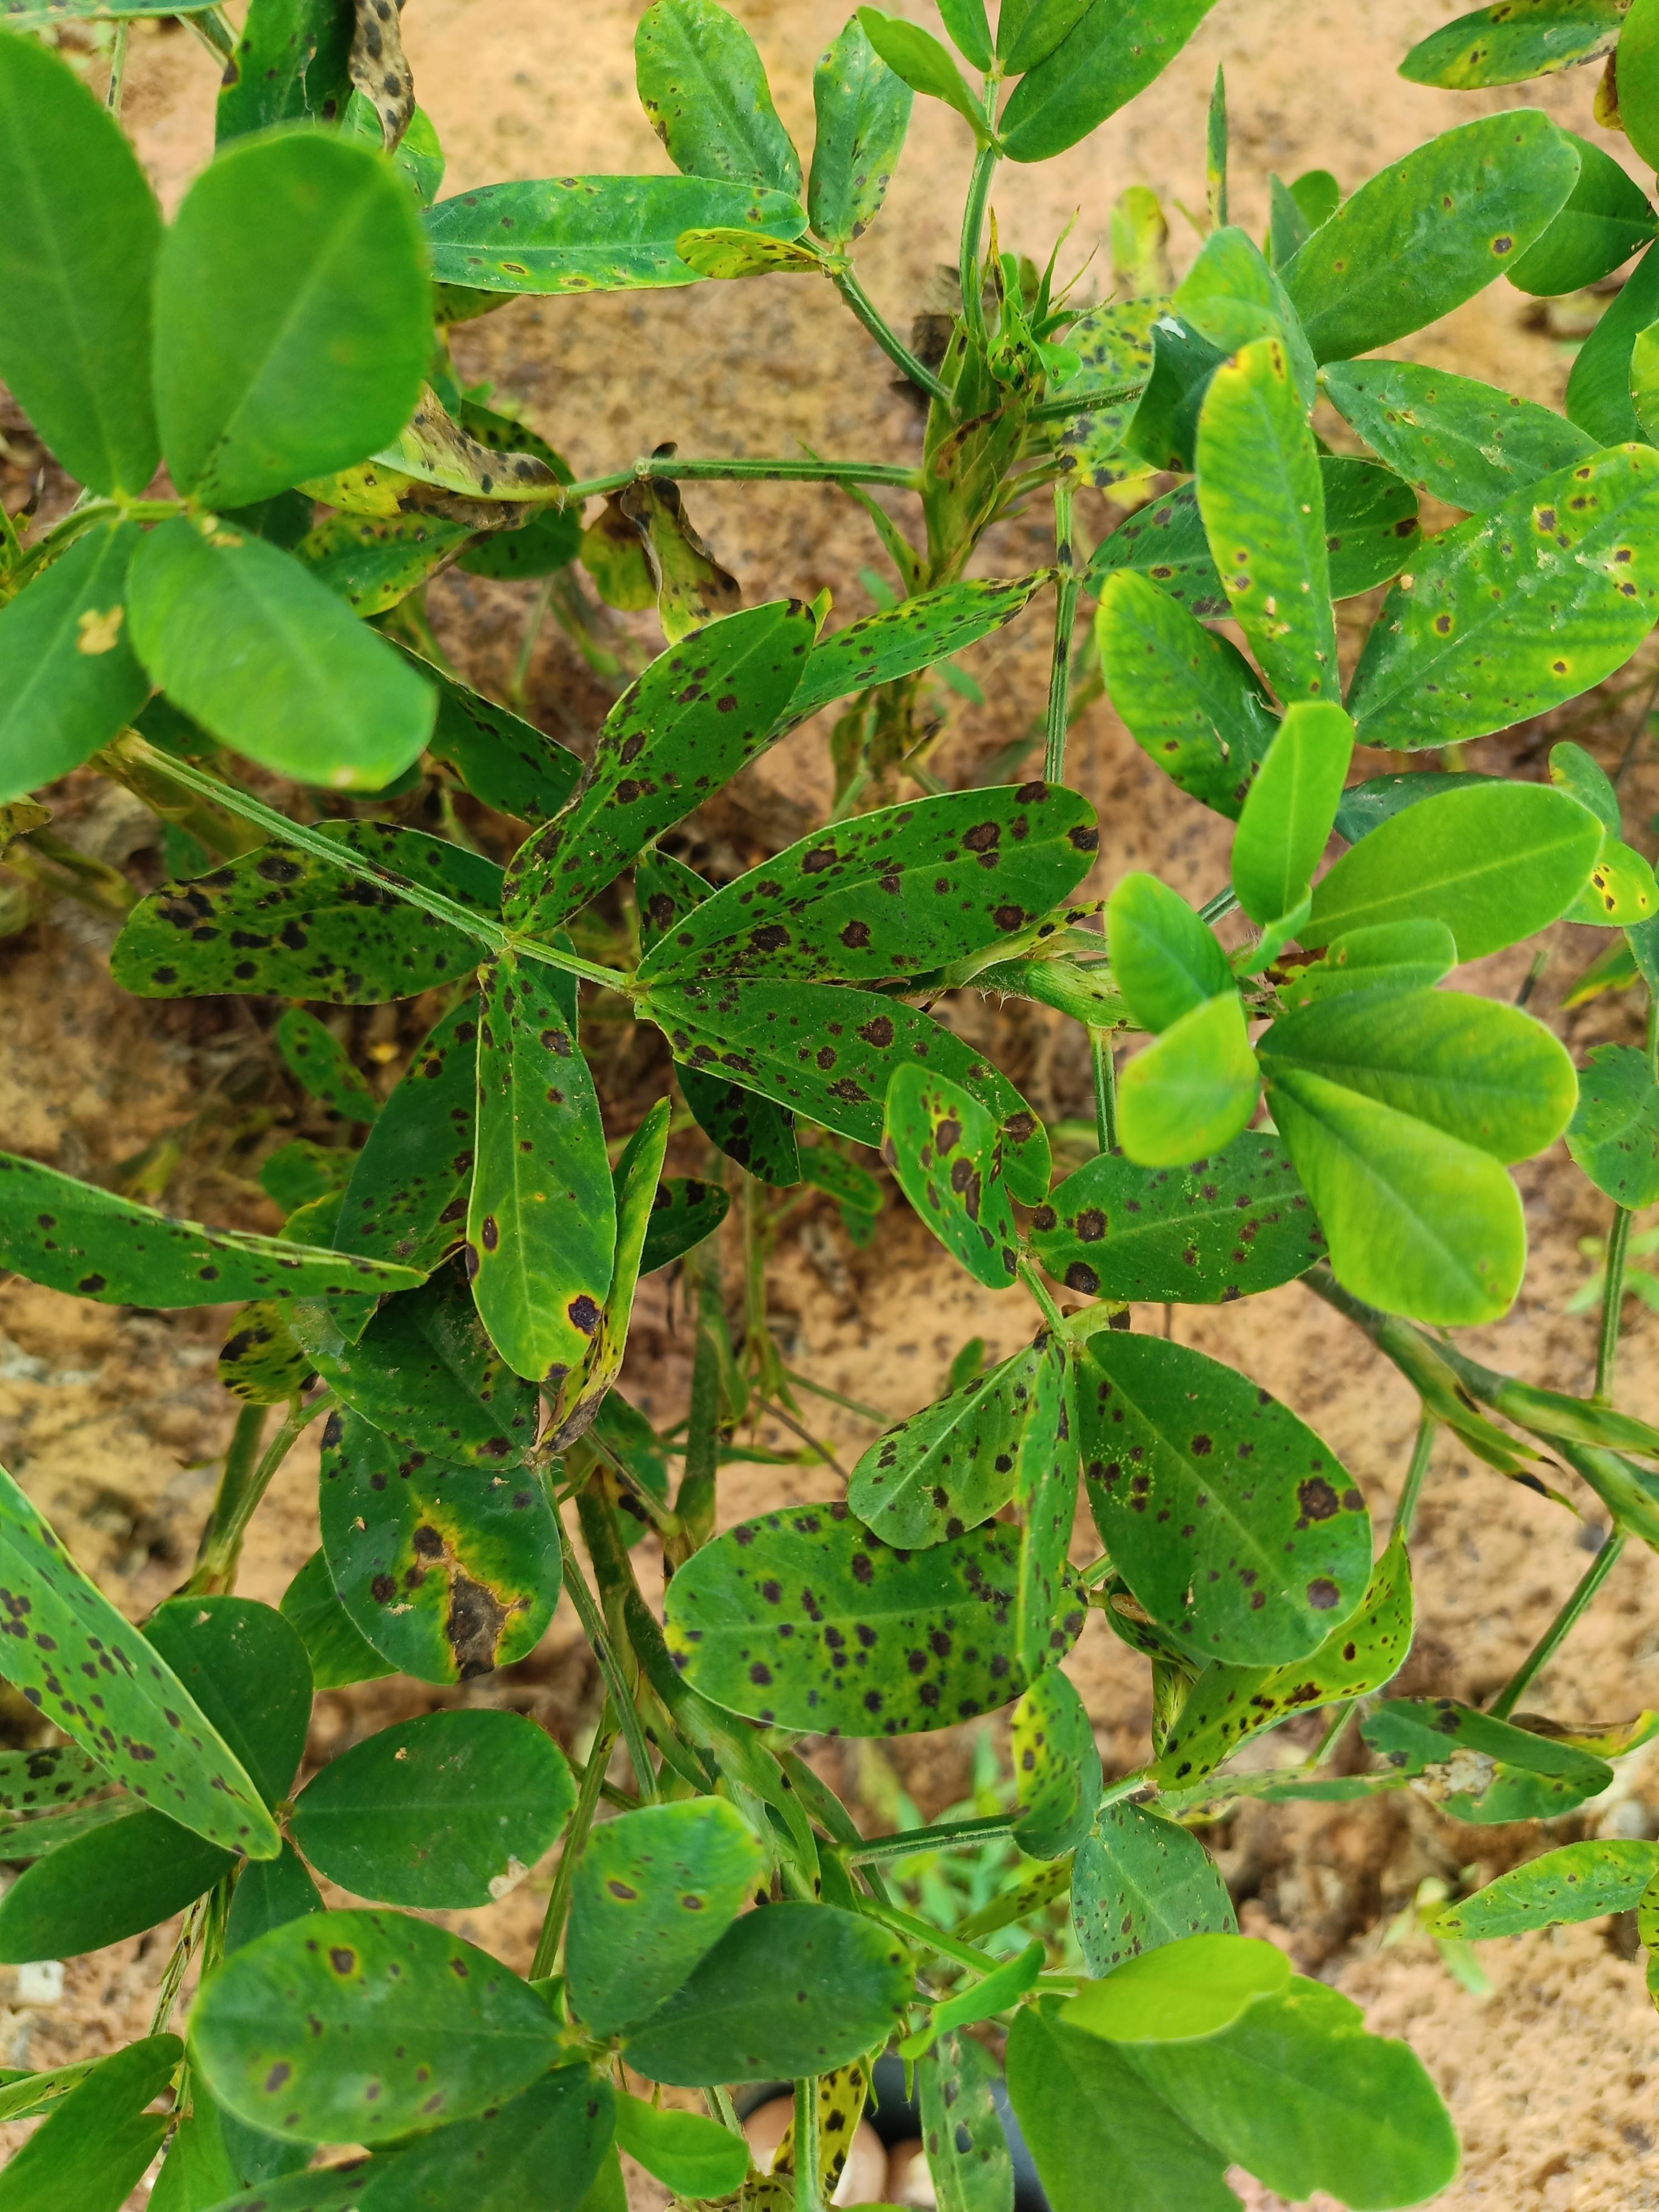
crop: groundnut
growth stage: development pod
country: Ghana
